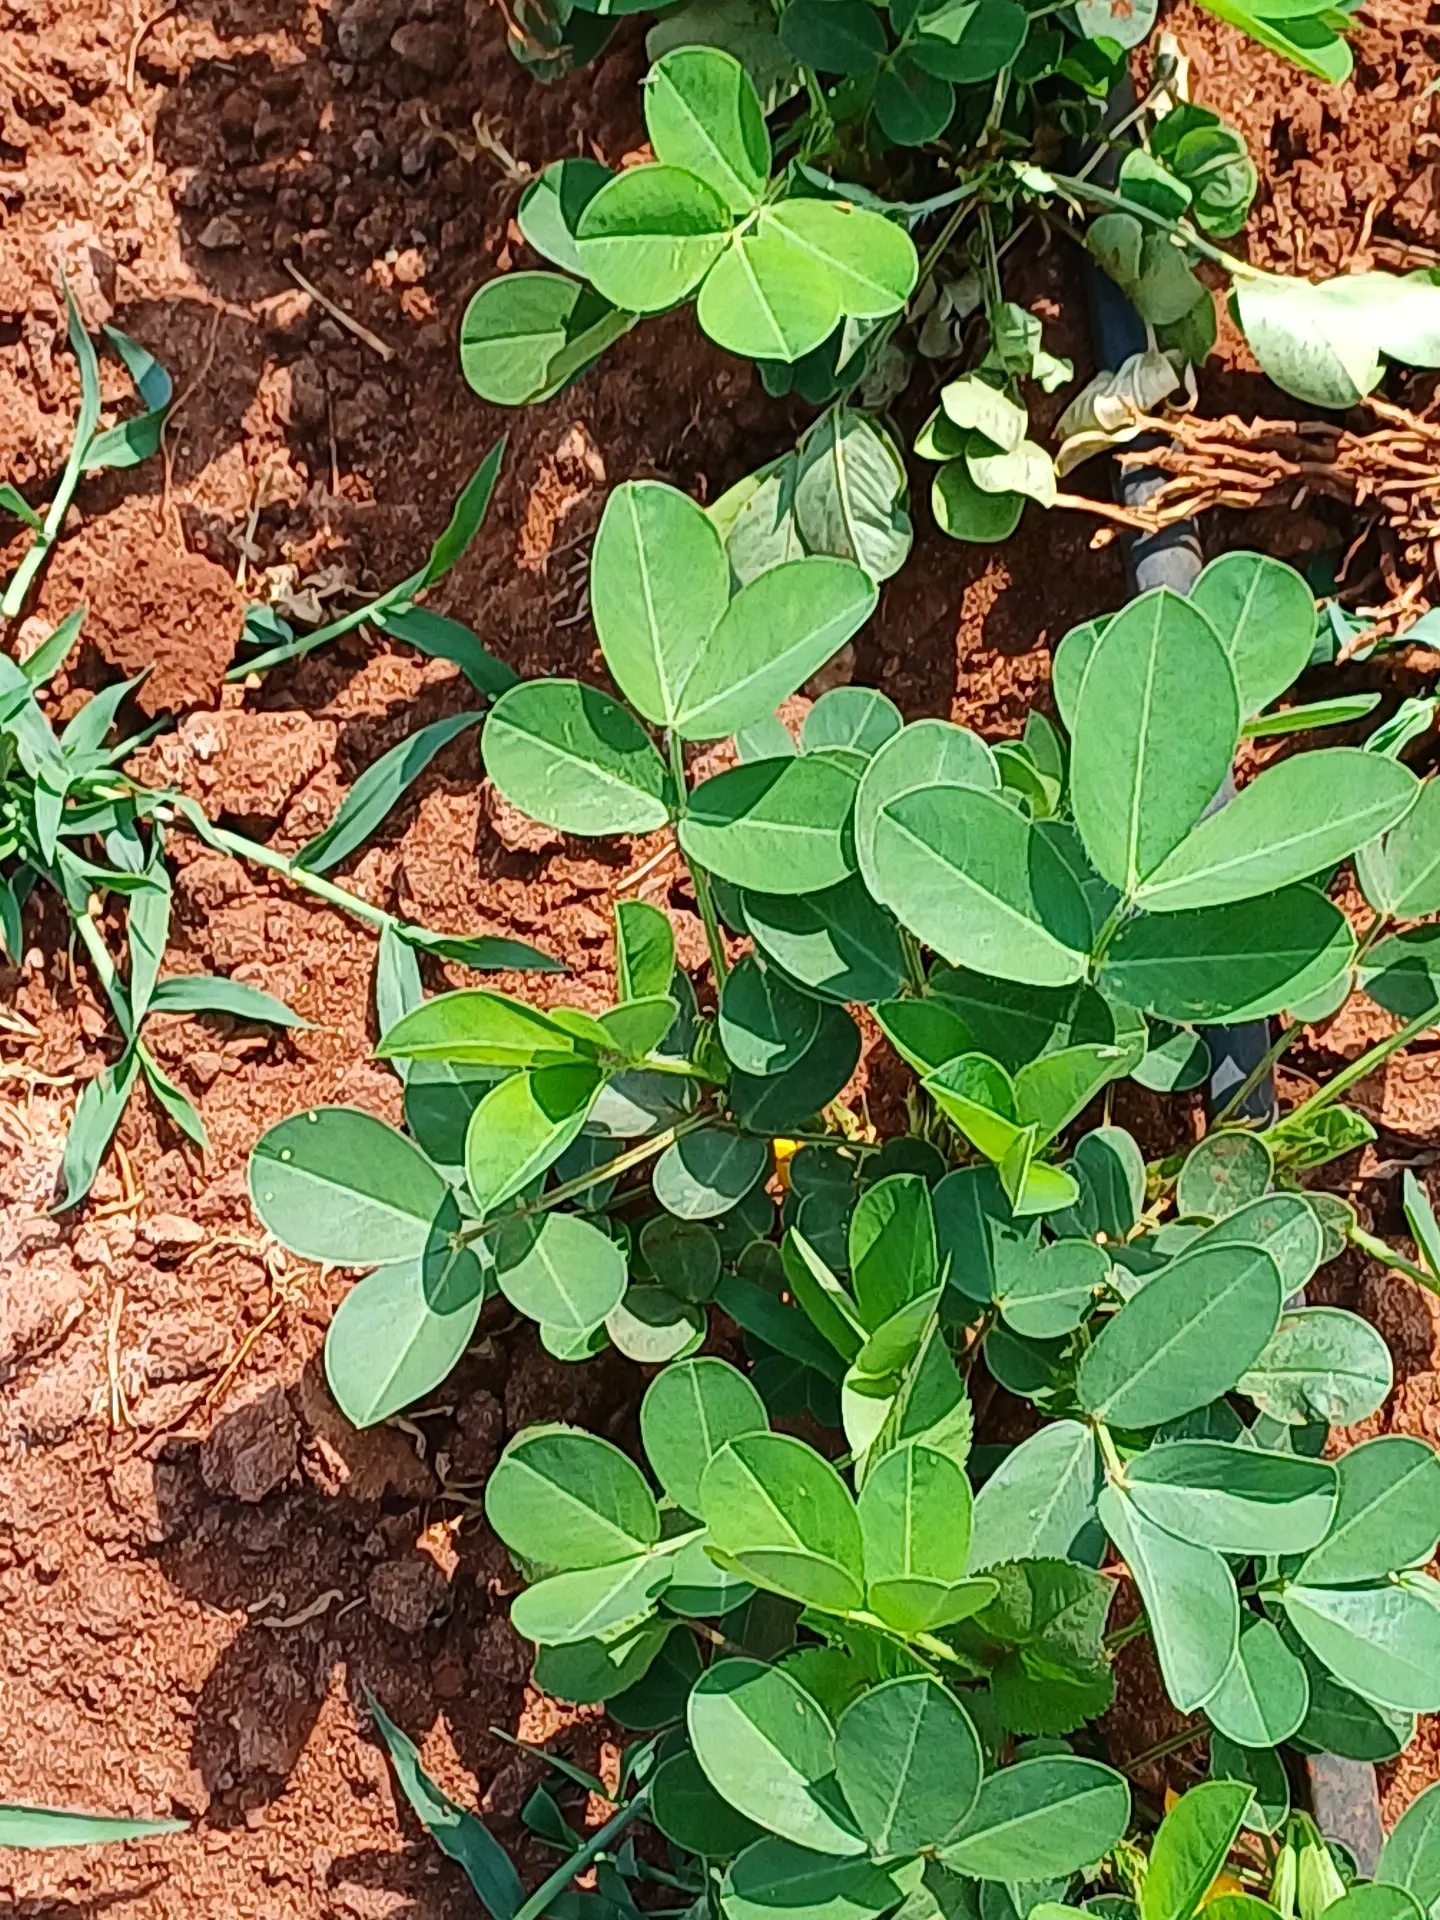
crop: groundnut
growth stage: vegetative
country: Kenya
